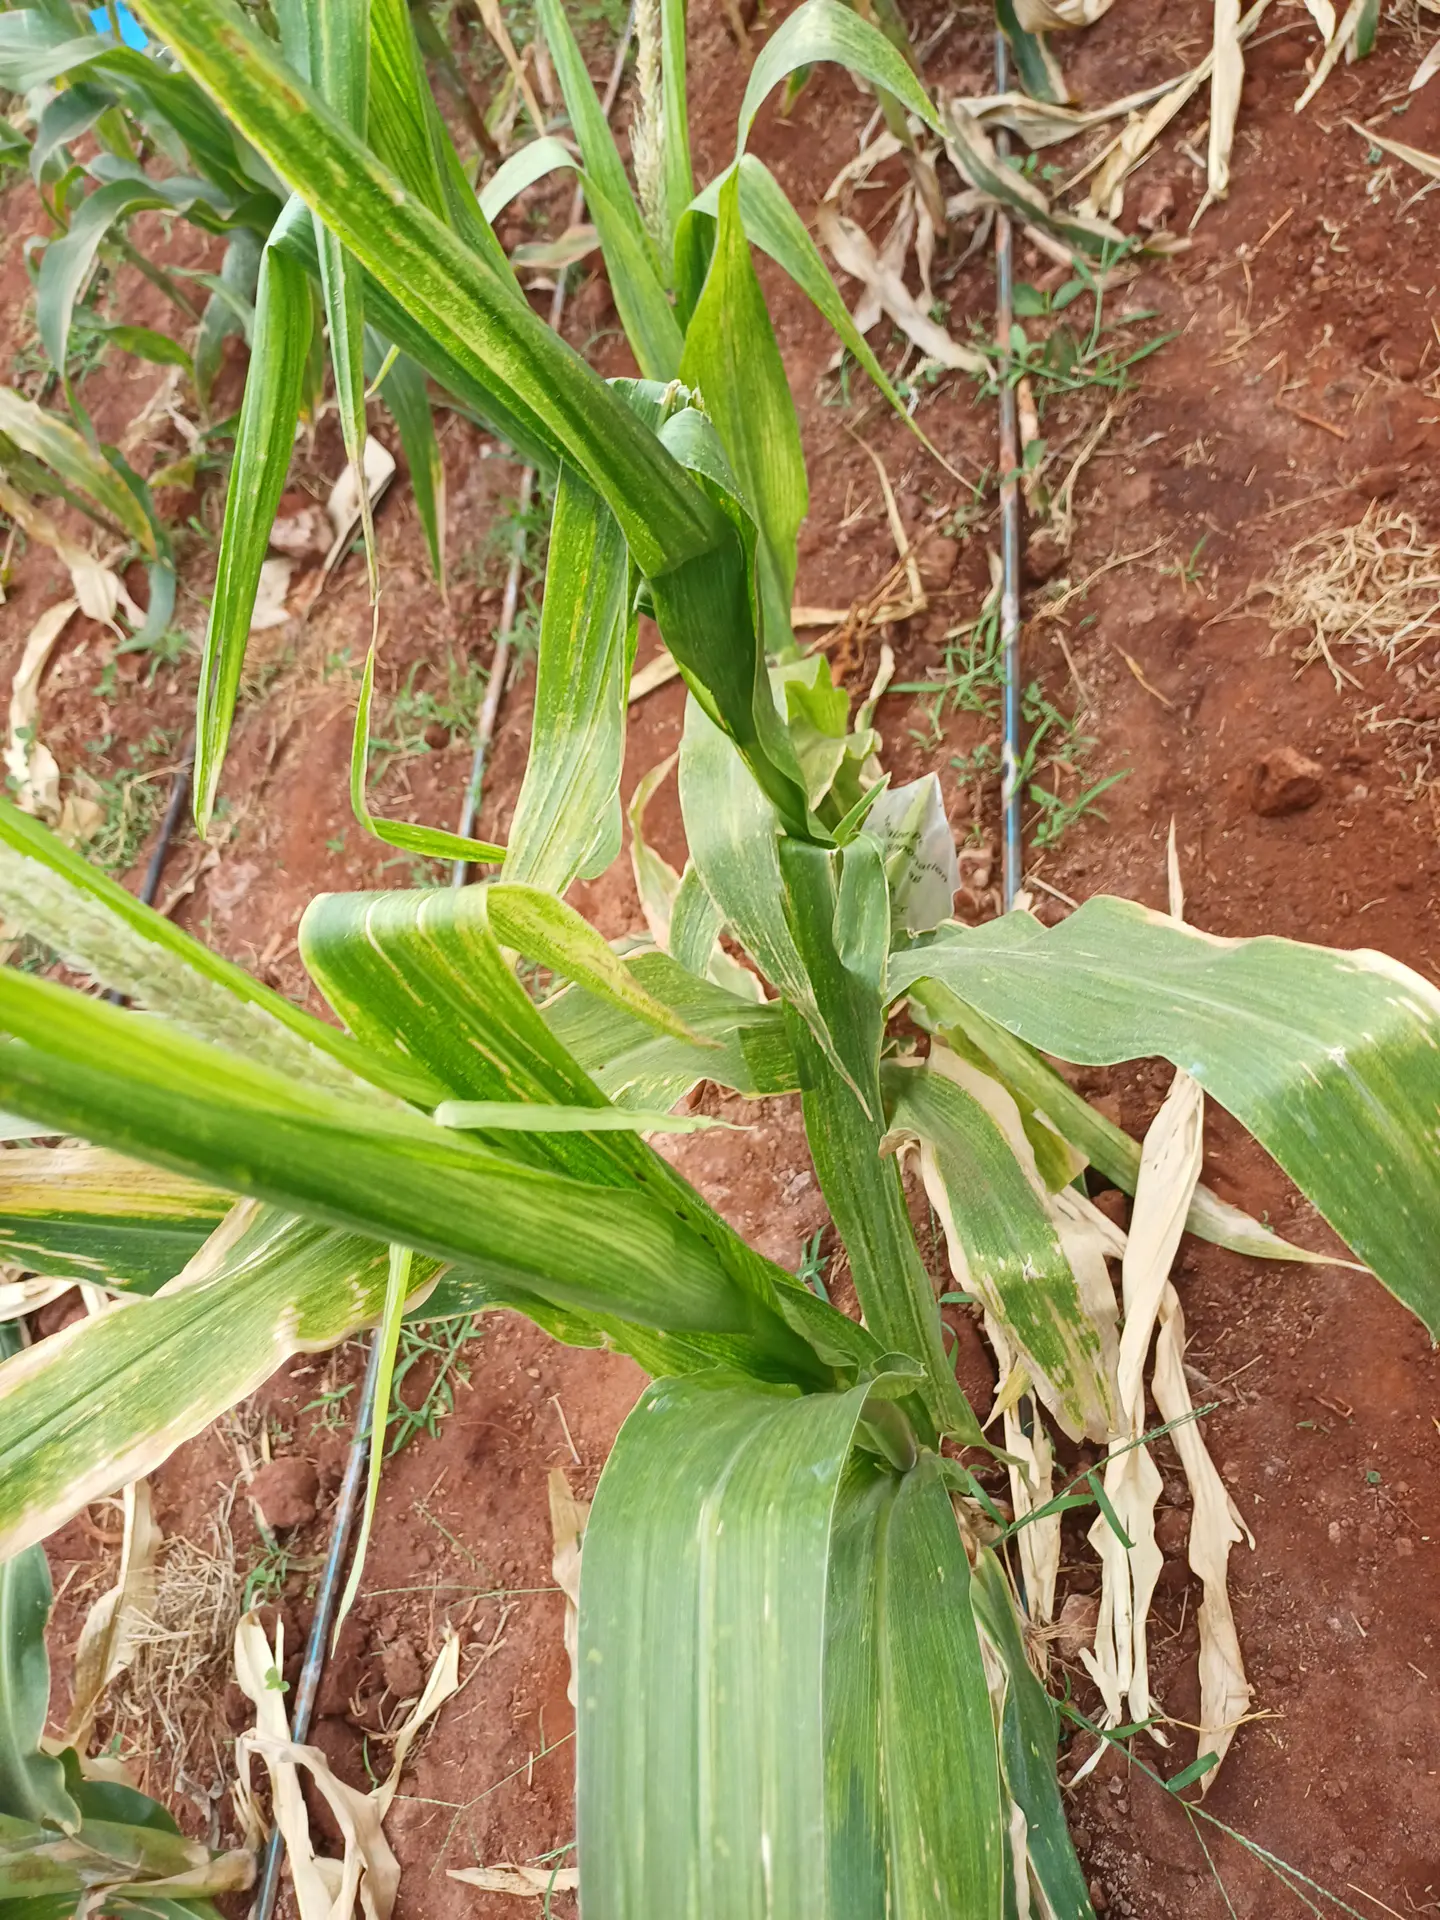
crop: maize
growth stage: flowering
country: Kenya
